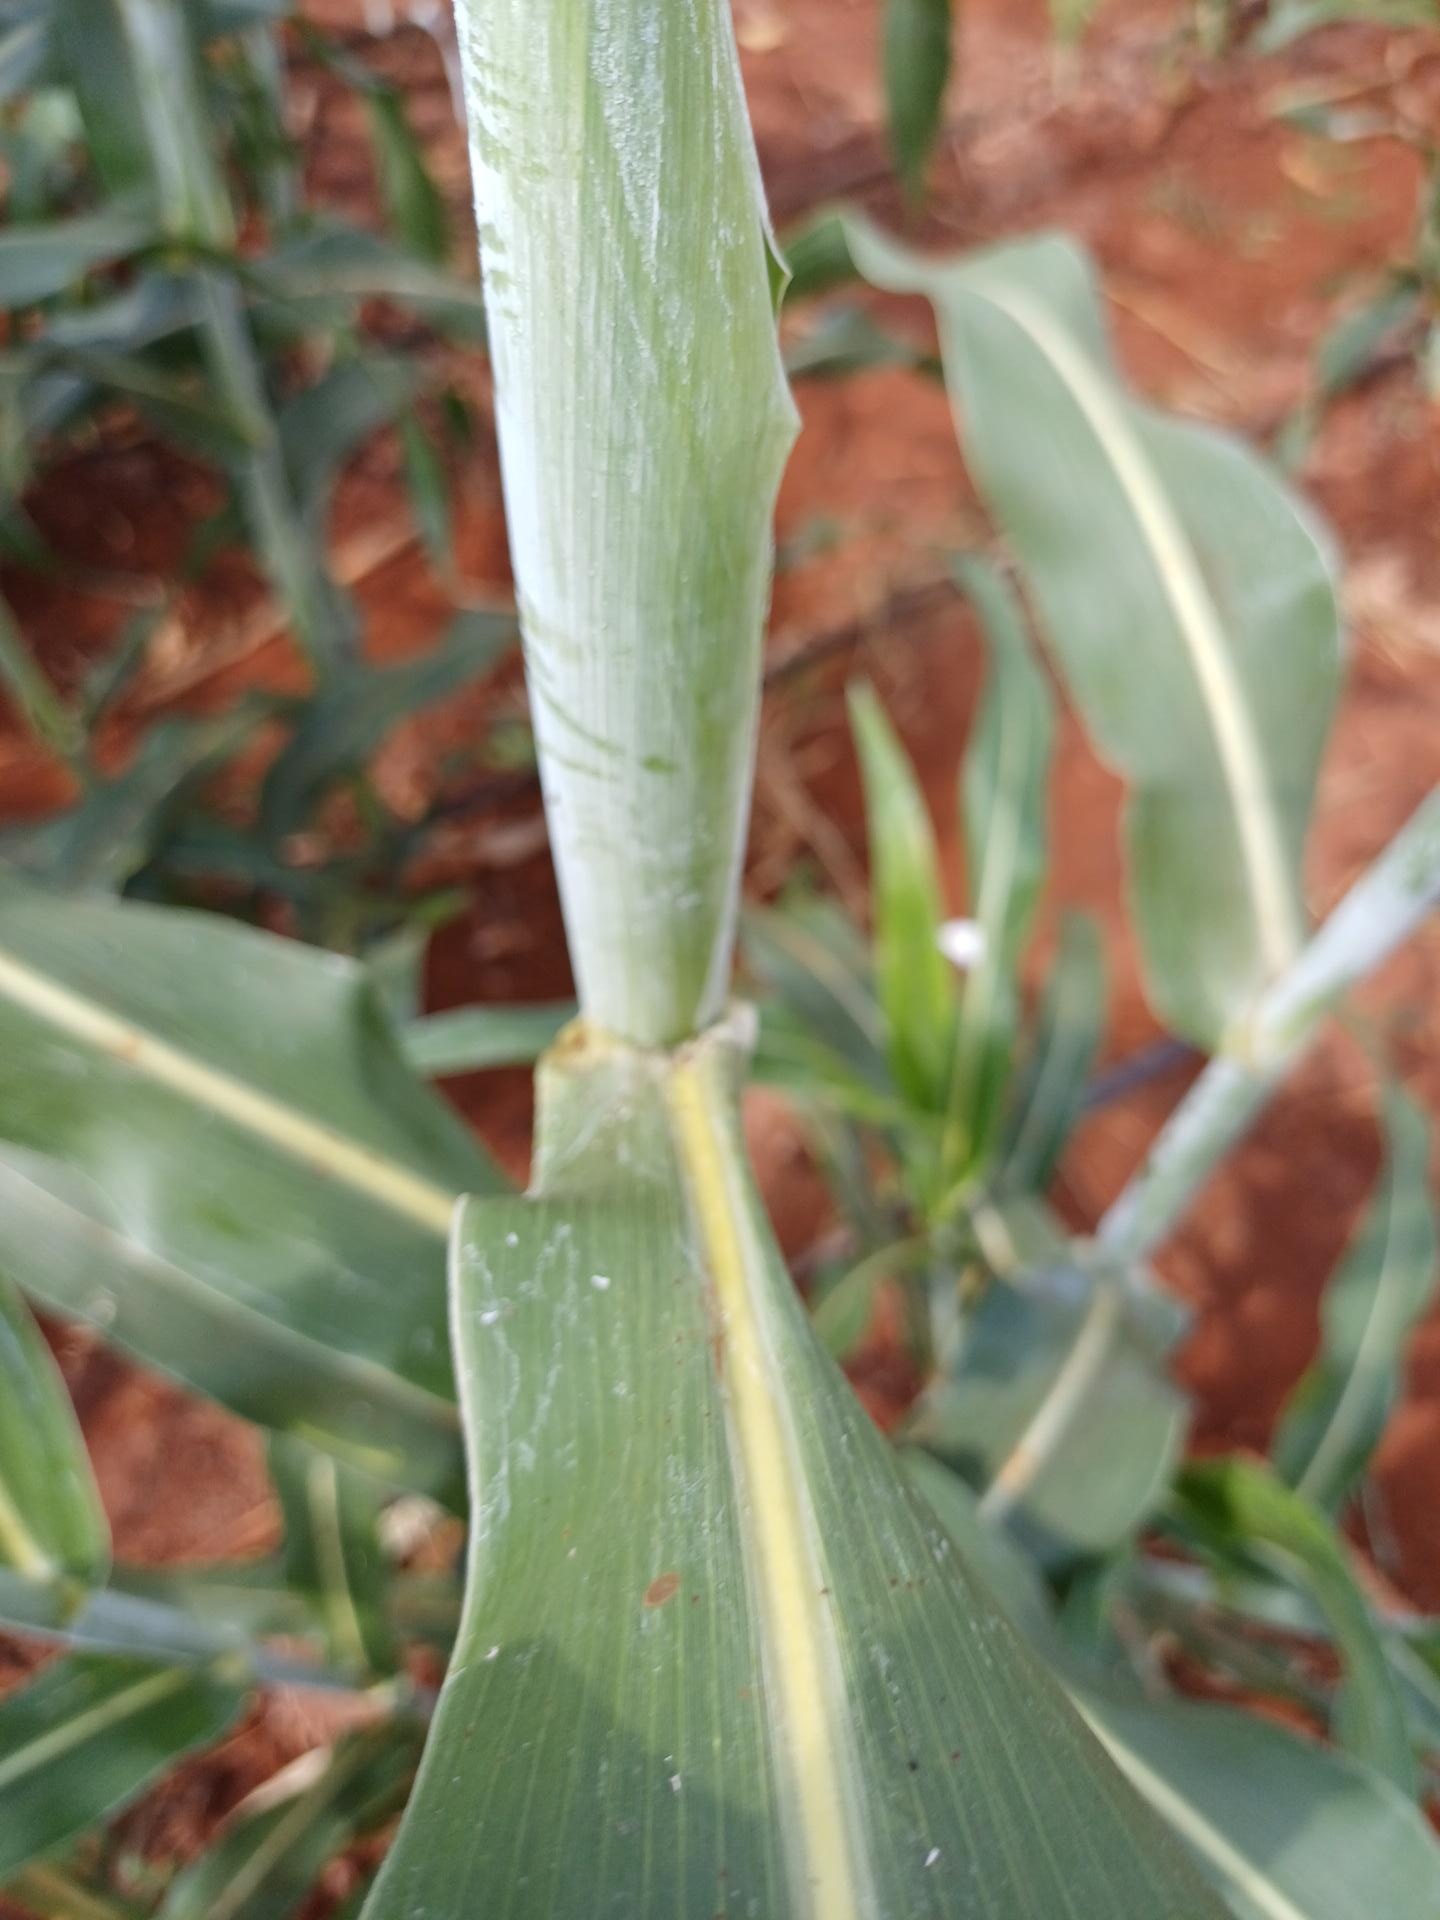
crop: sorghum
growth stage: heading tuber
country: Kenya
